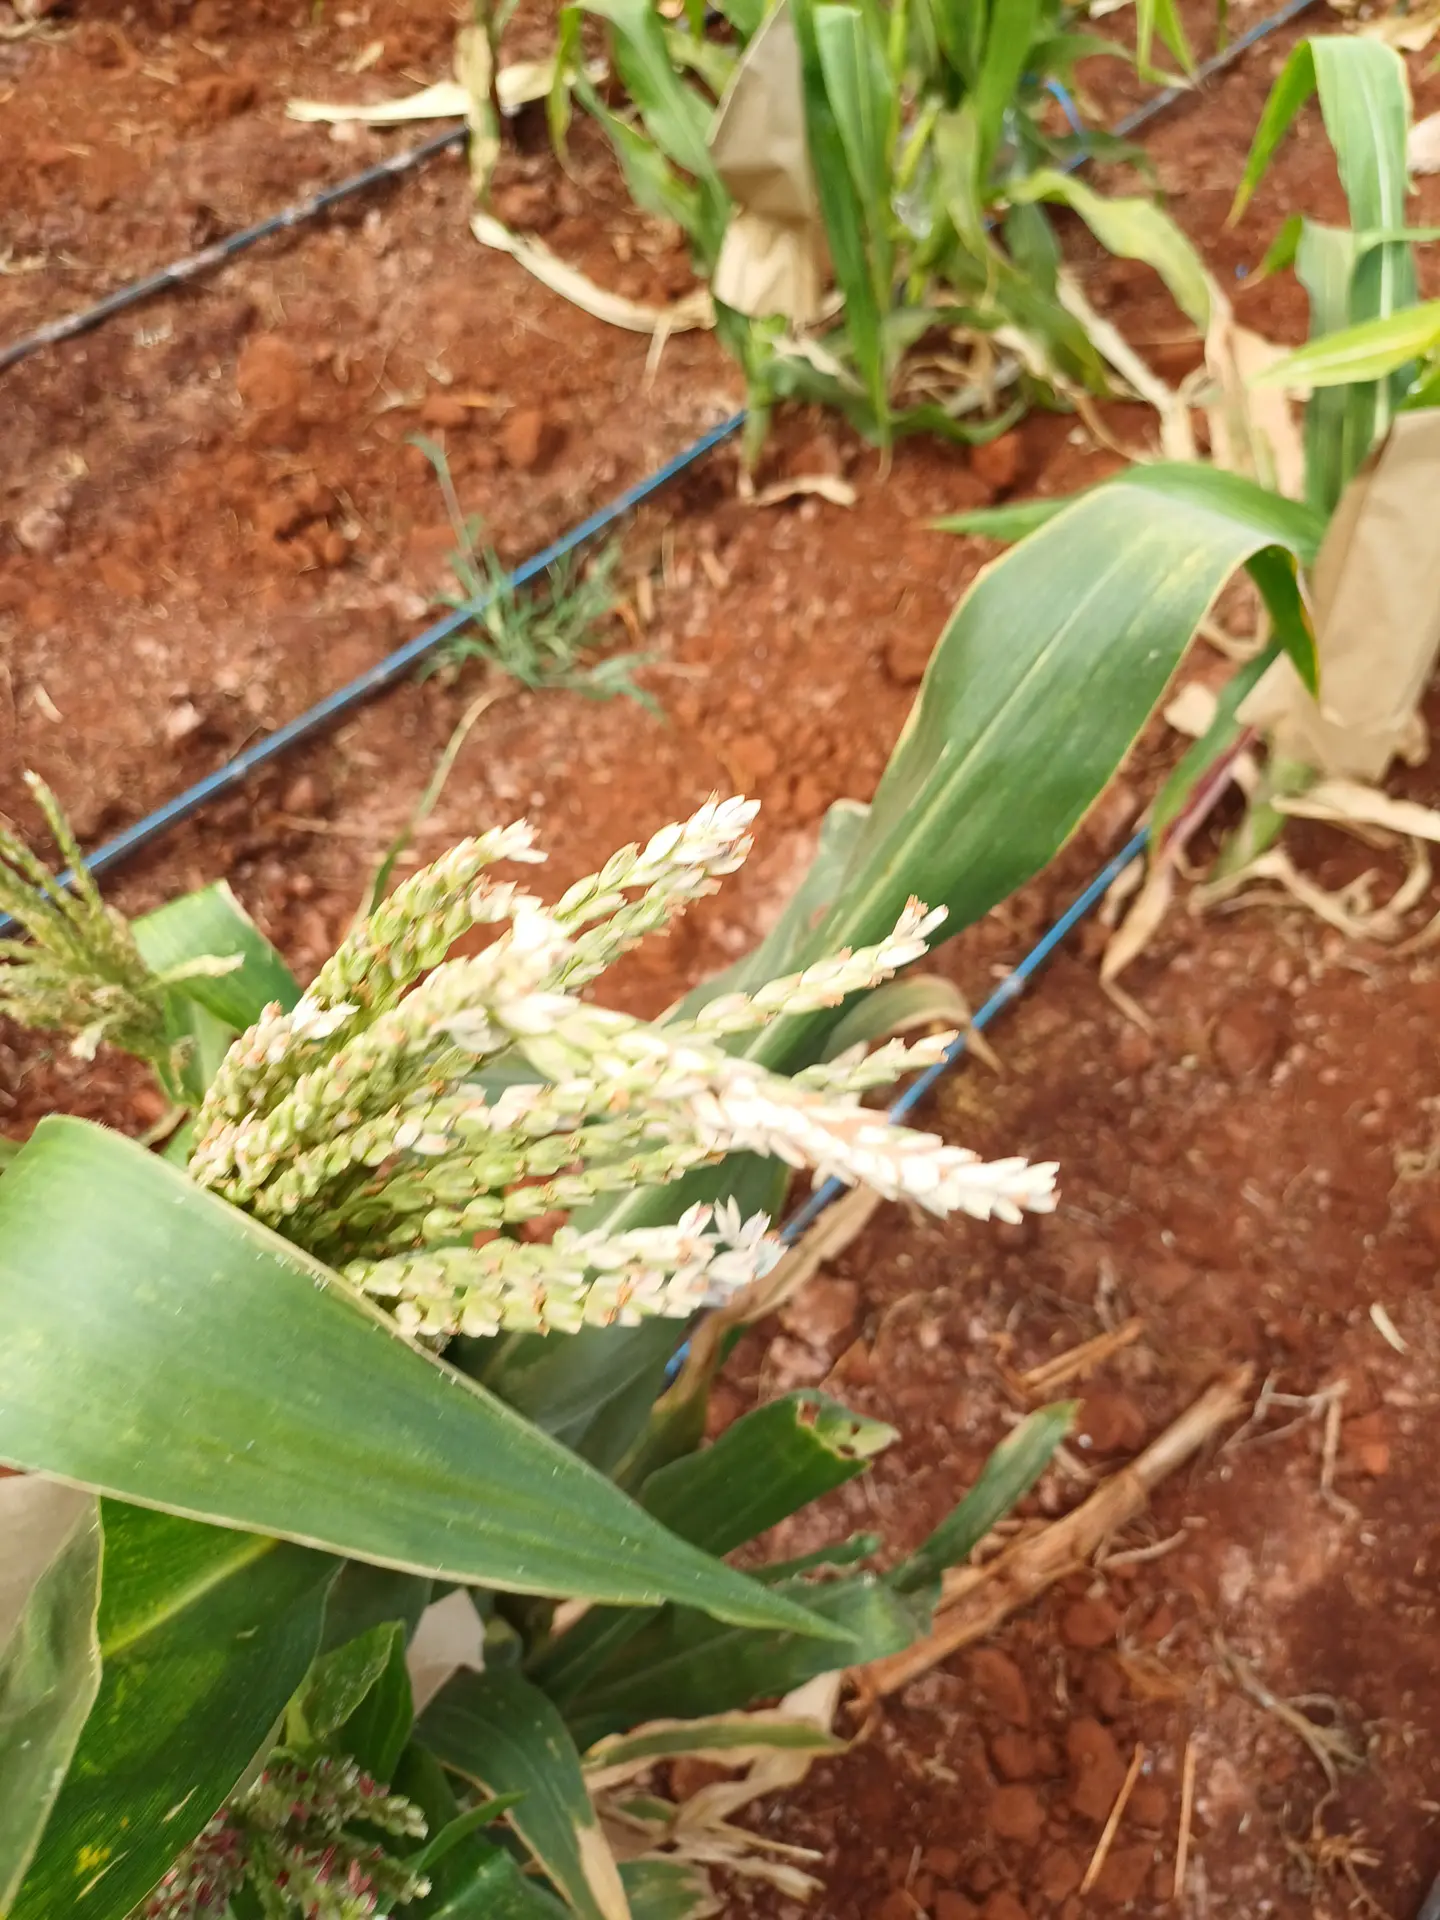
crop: maize
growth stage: flowering
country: Kenya
